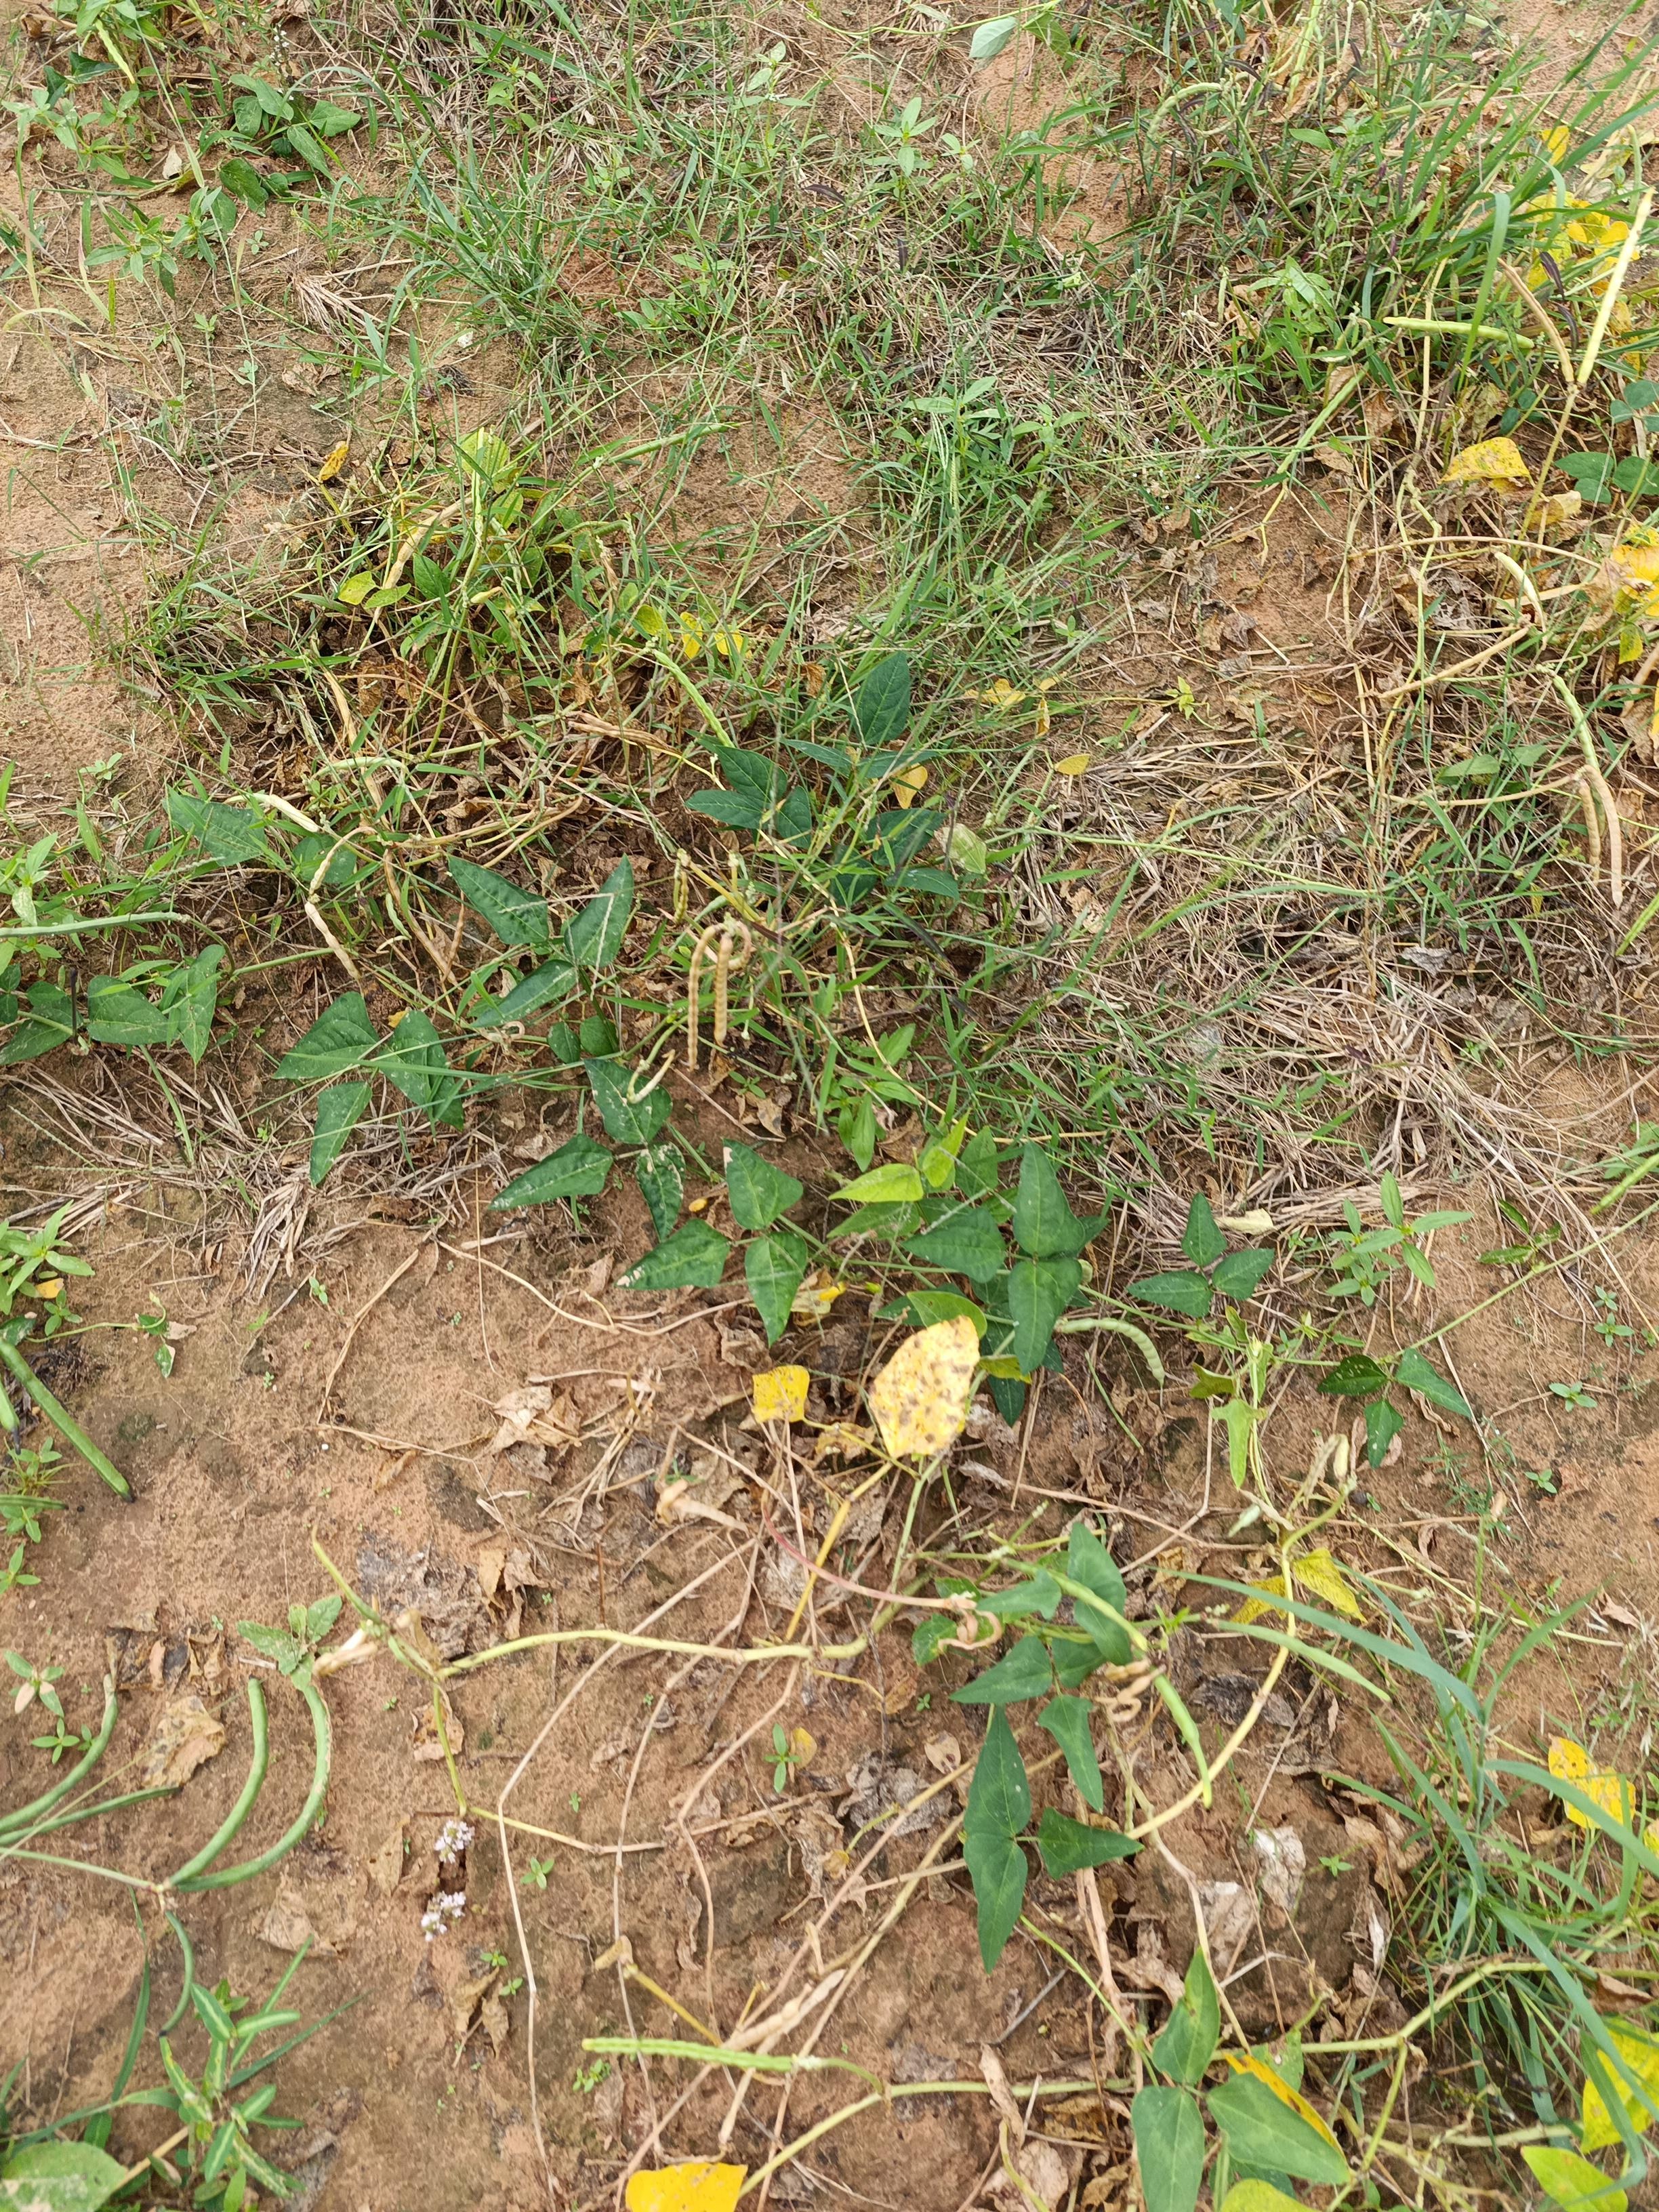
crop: cowpea
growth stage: maturity
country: Nigeria
